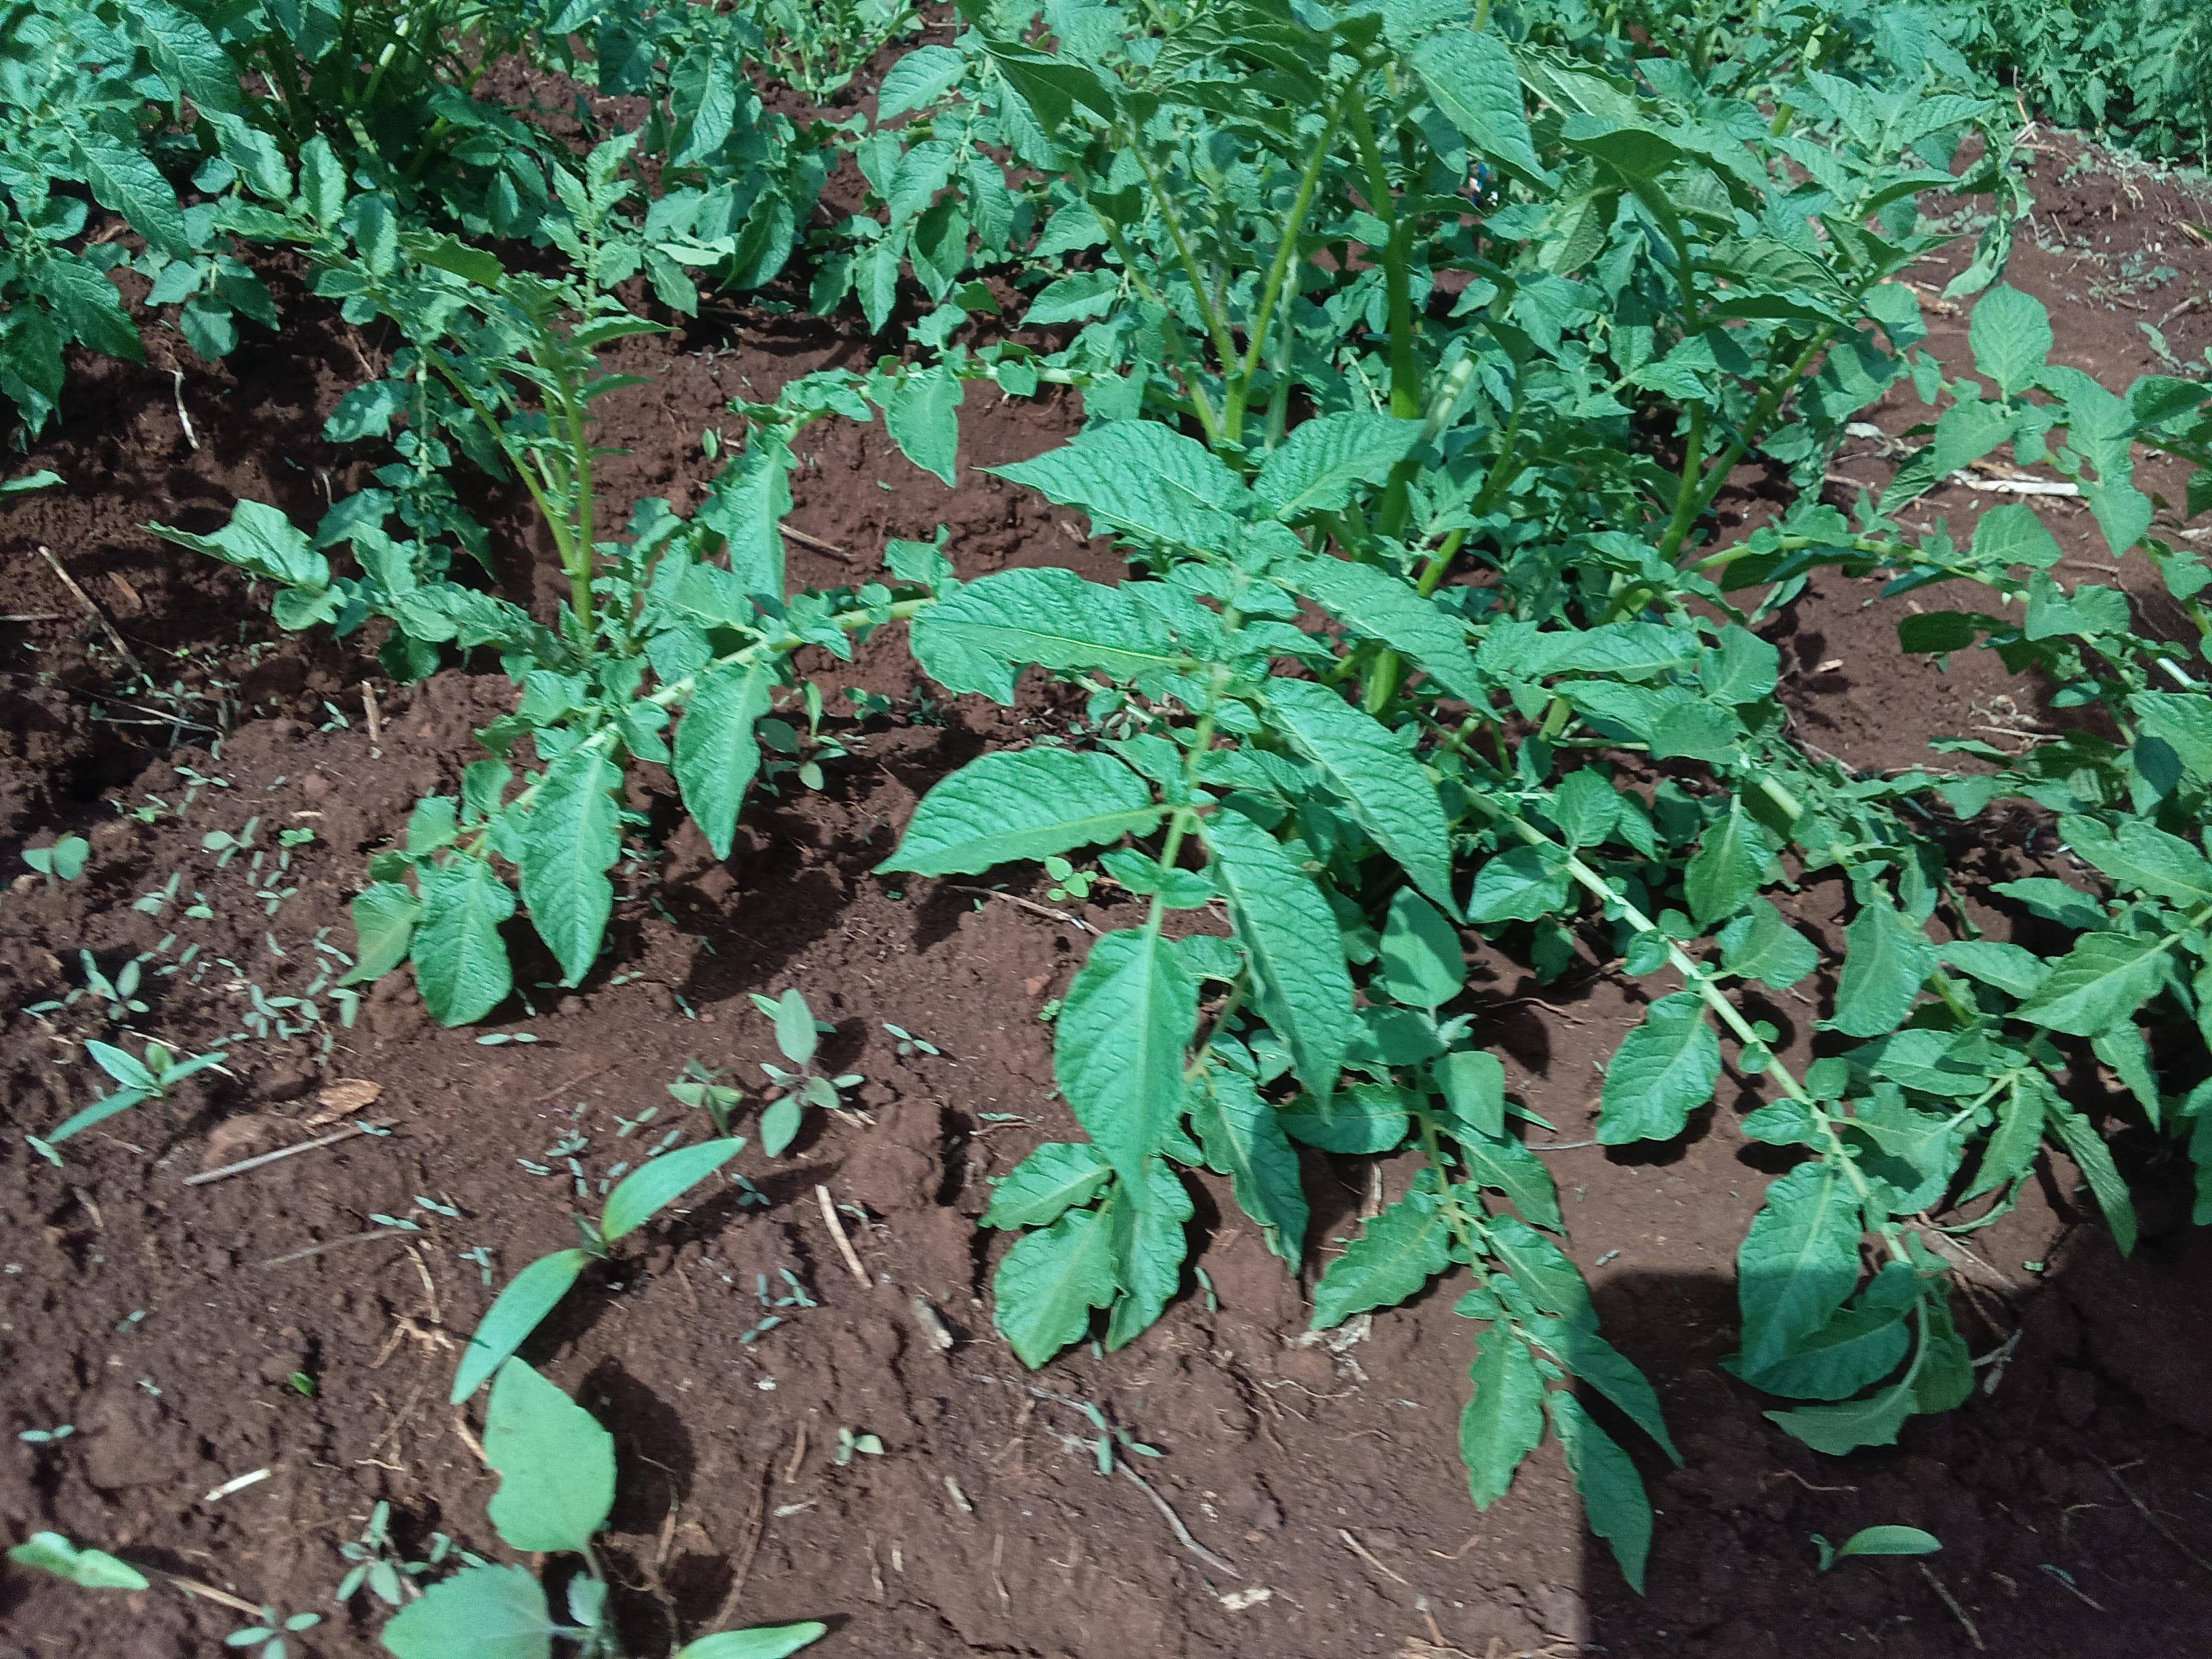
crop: potato
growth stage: vegetative
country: Kenya
